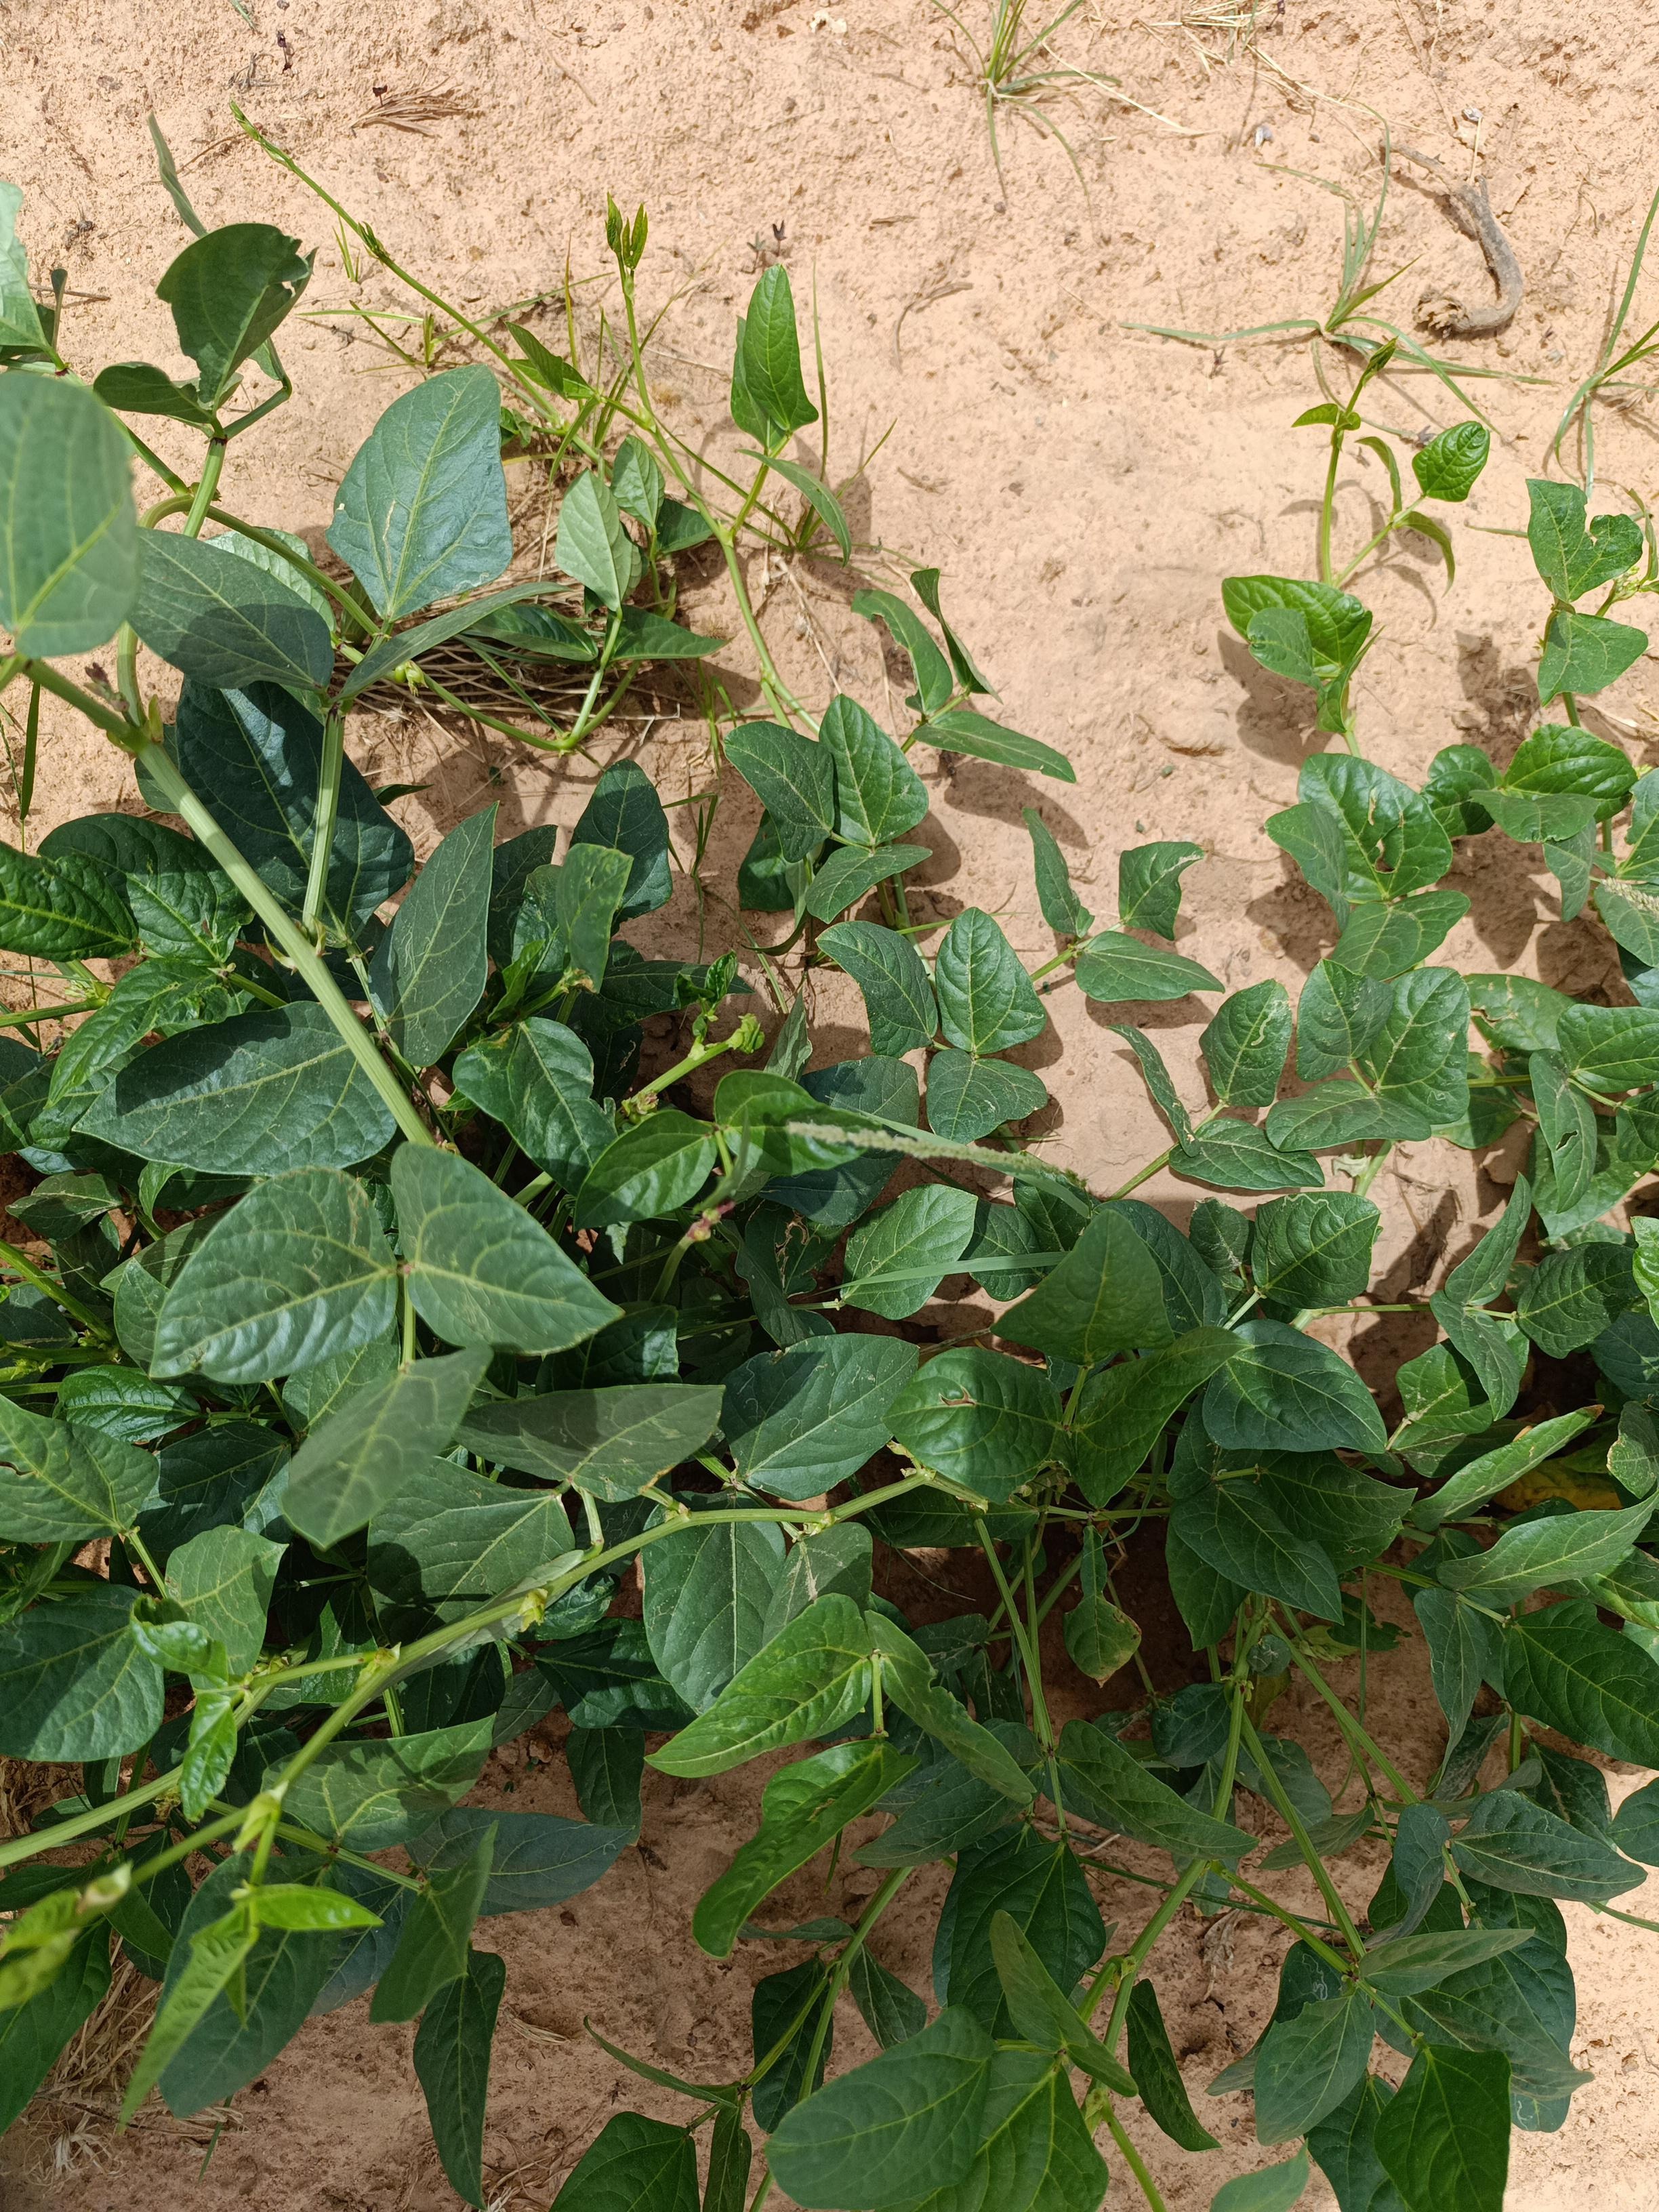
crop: cowpea
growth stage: flowering
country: Nigeria
